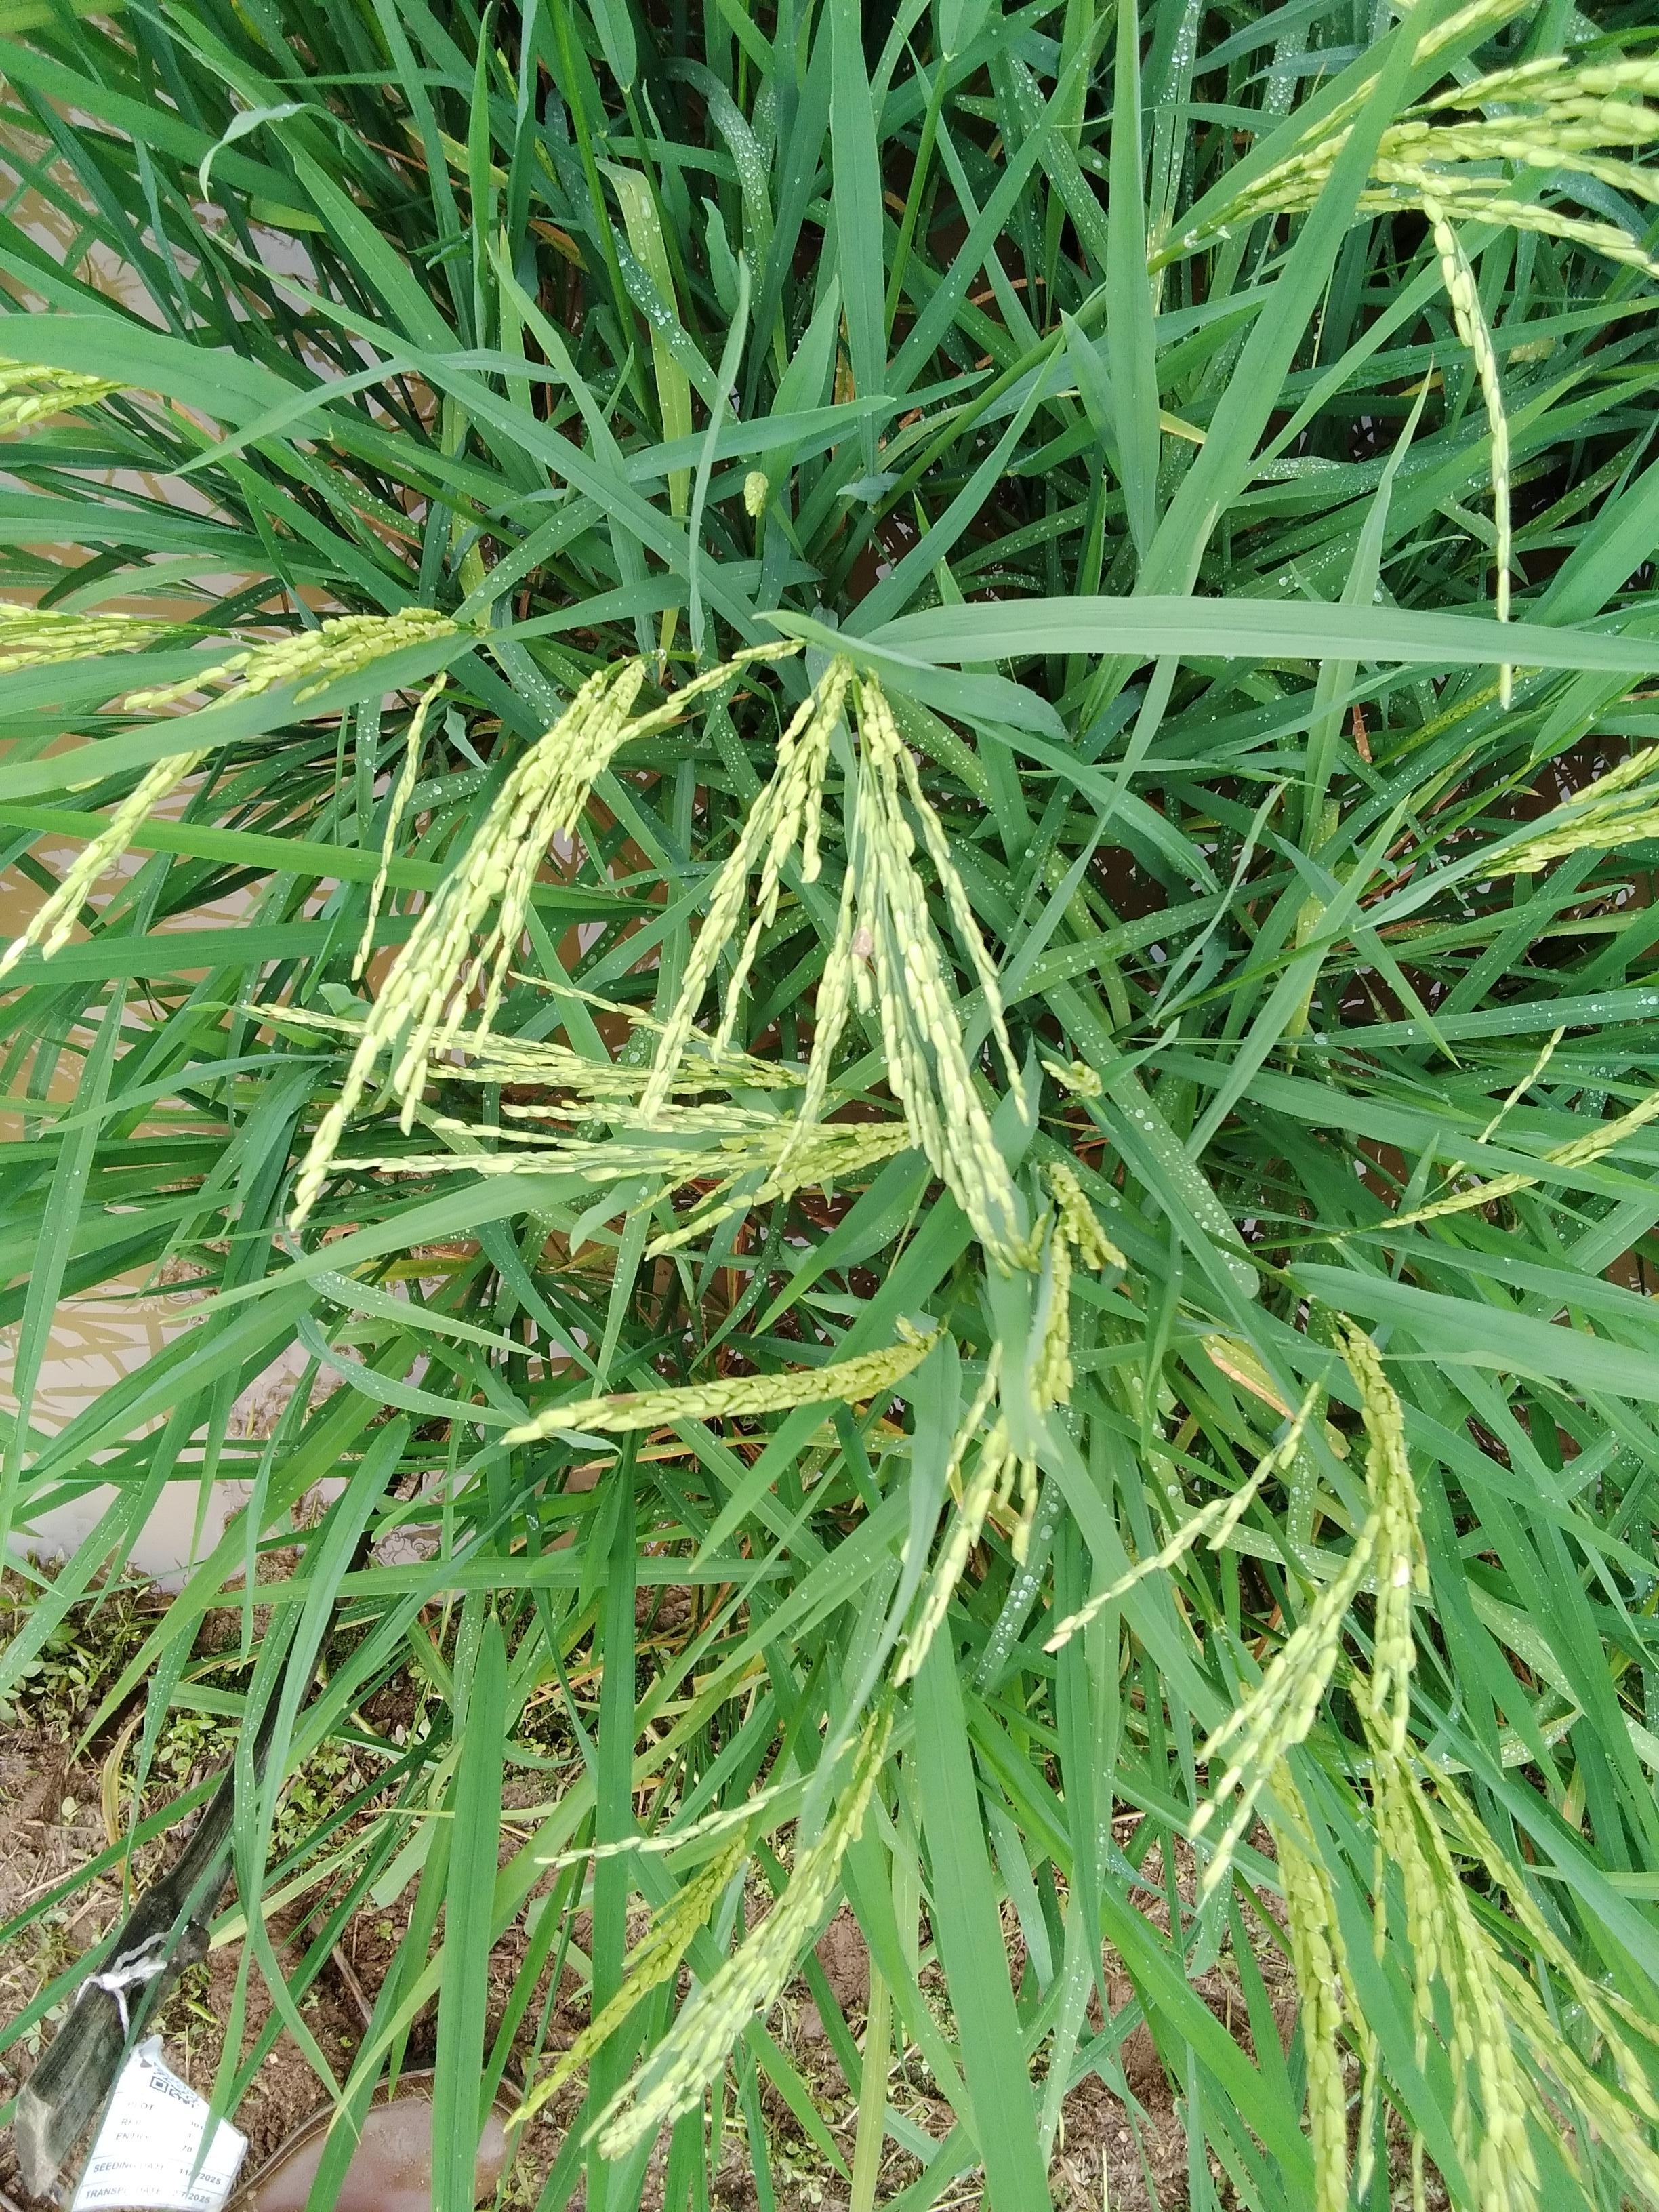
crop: rice
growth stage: flowering
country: Nigeria
